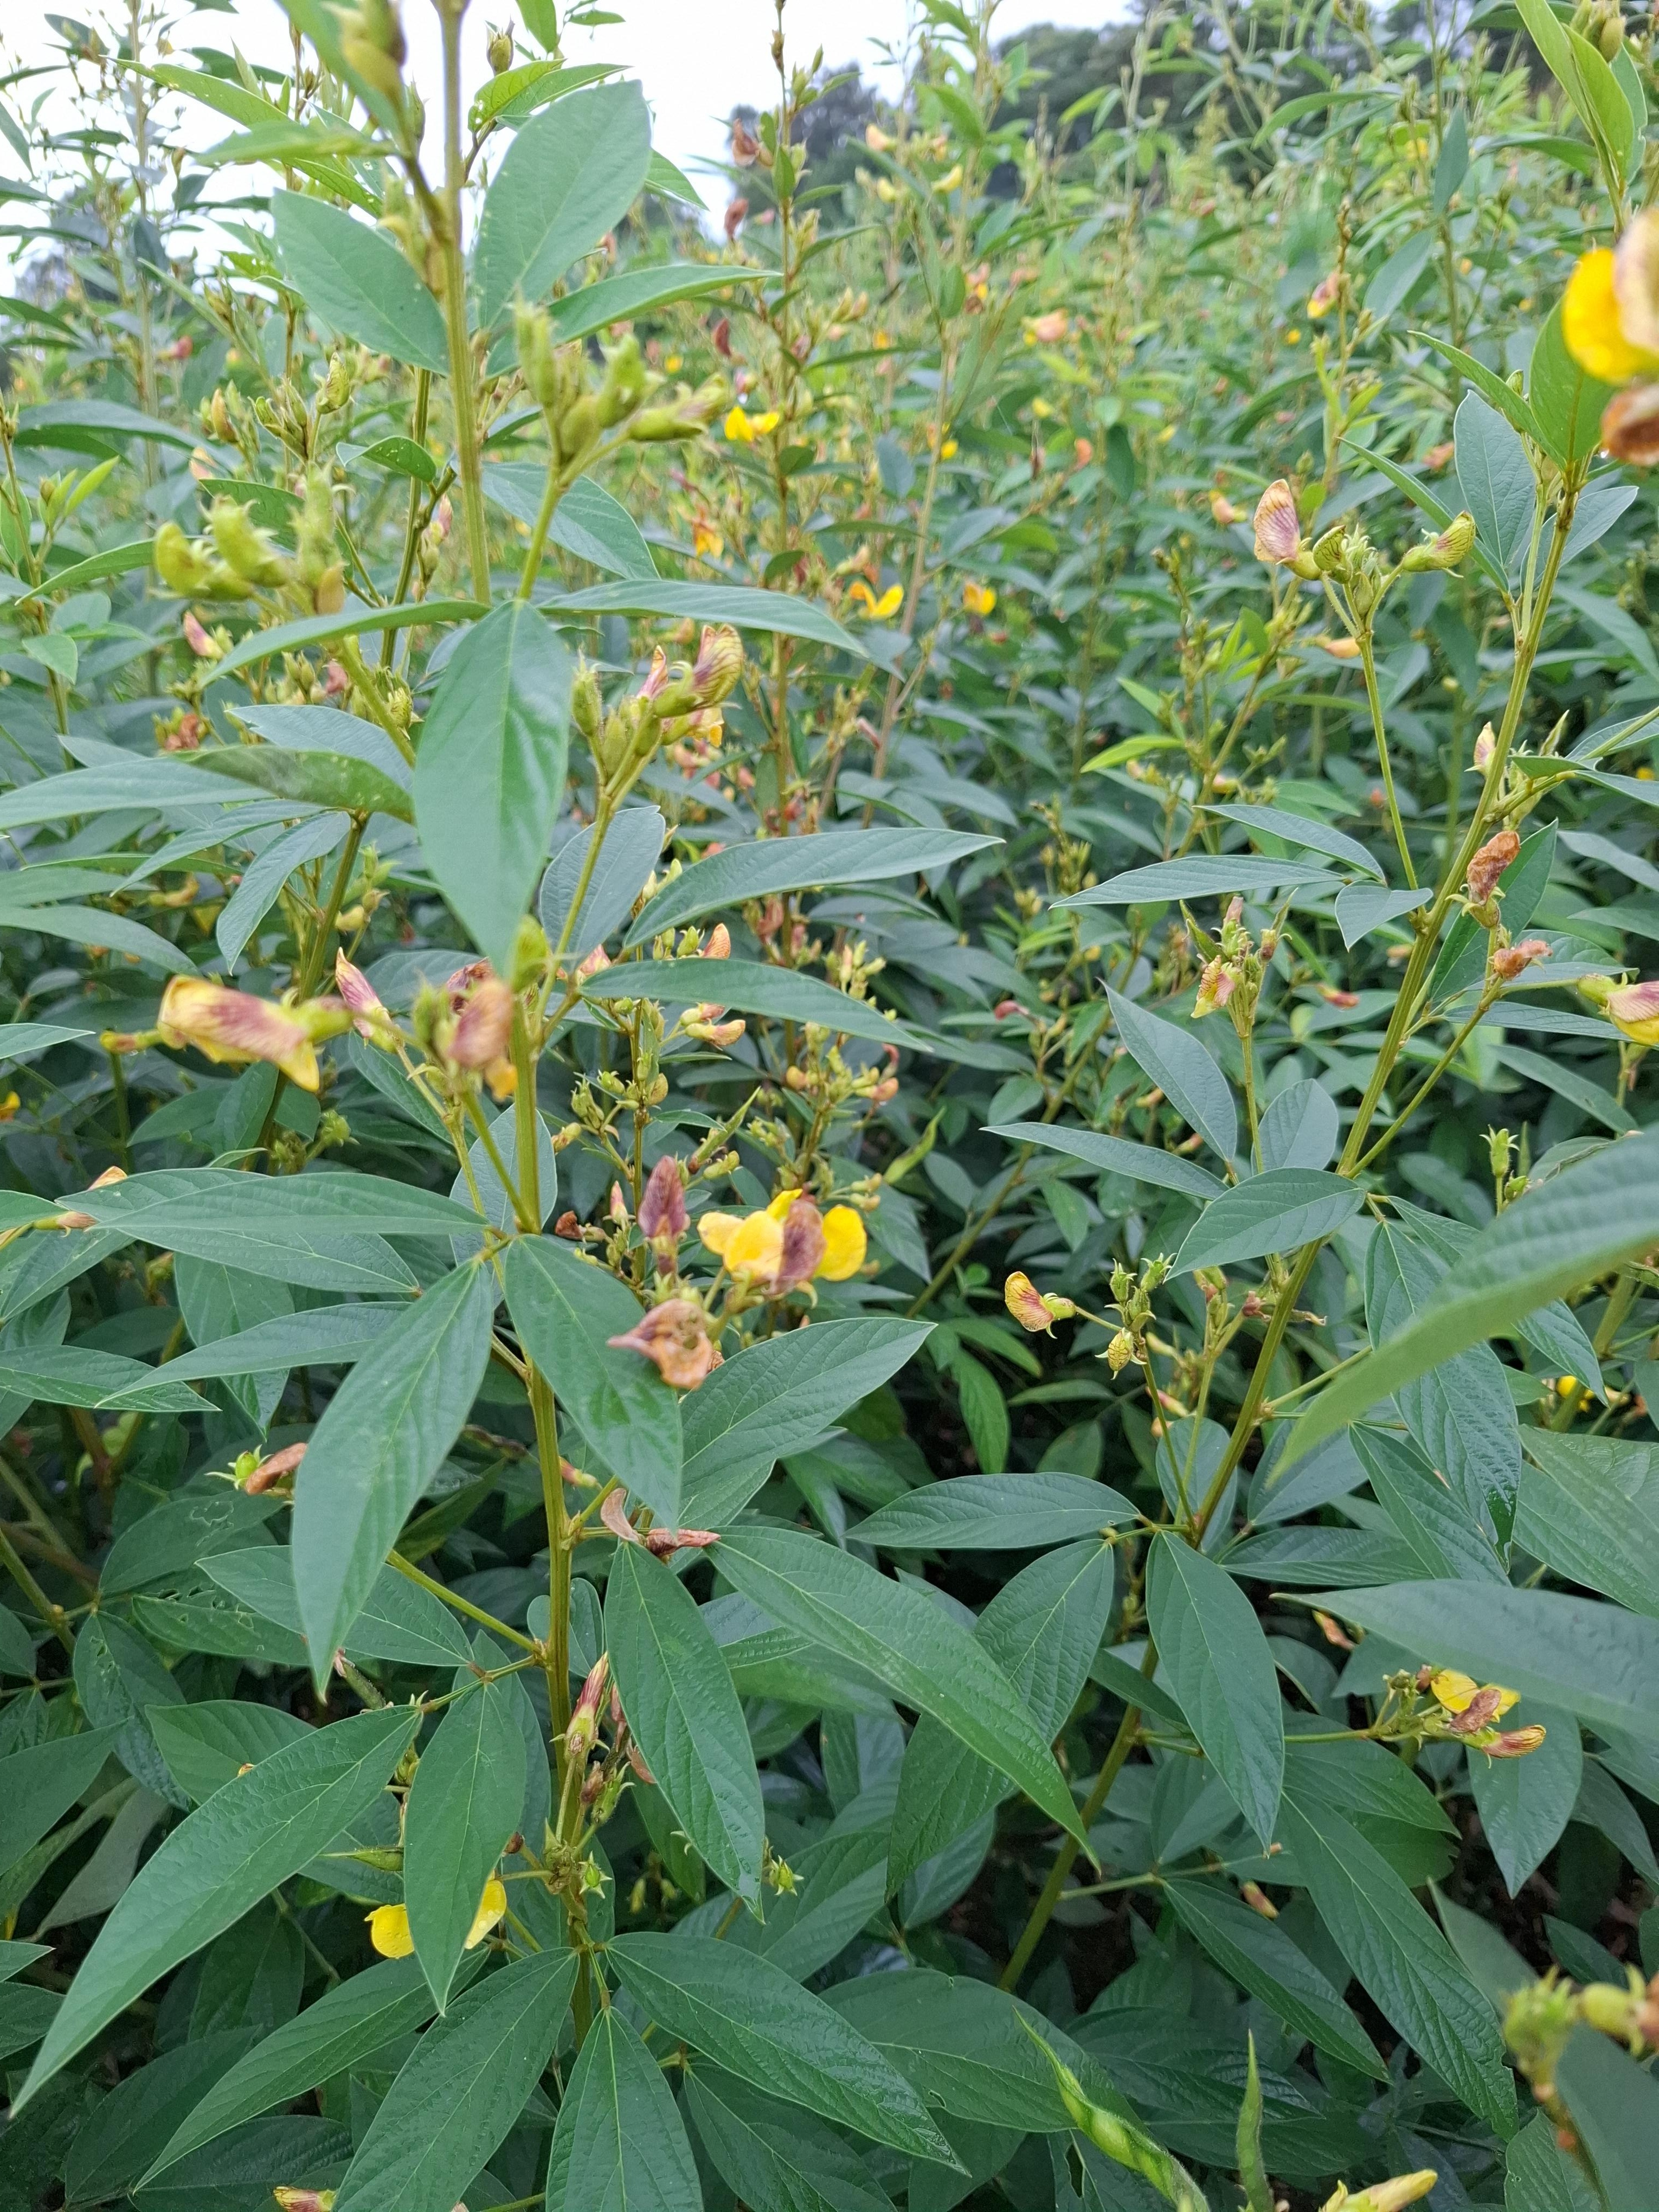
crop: sorghum
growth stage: harvest maturity
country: Tanzania
